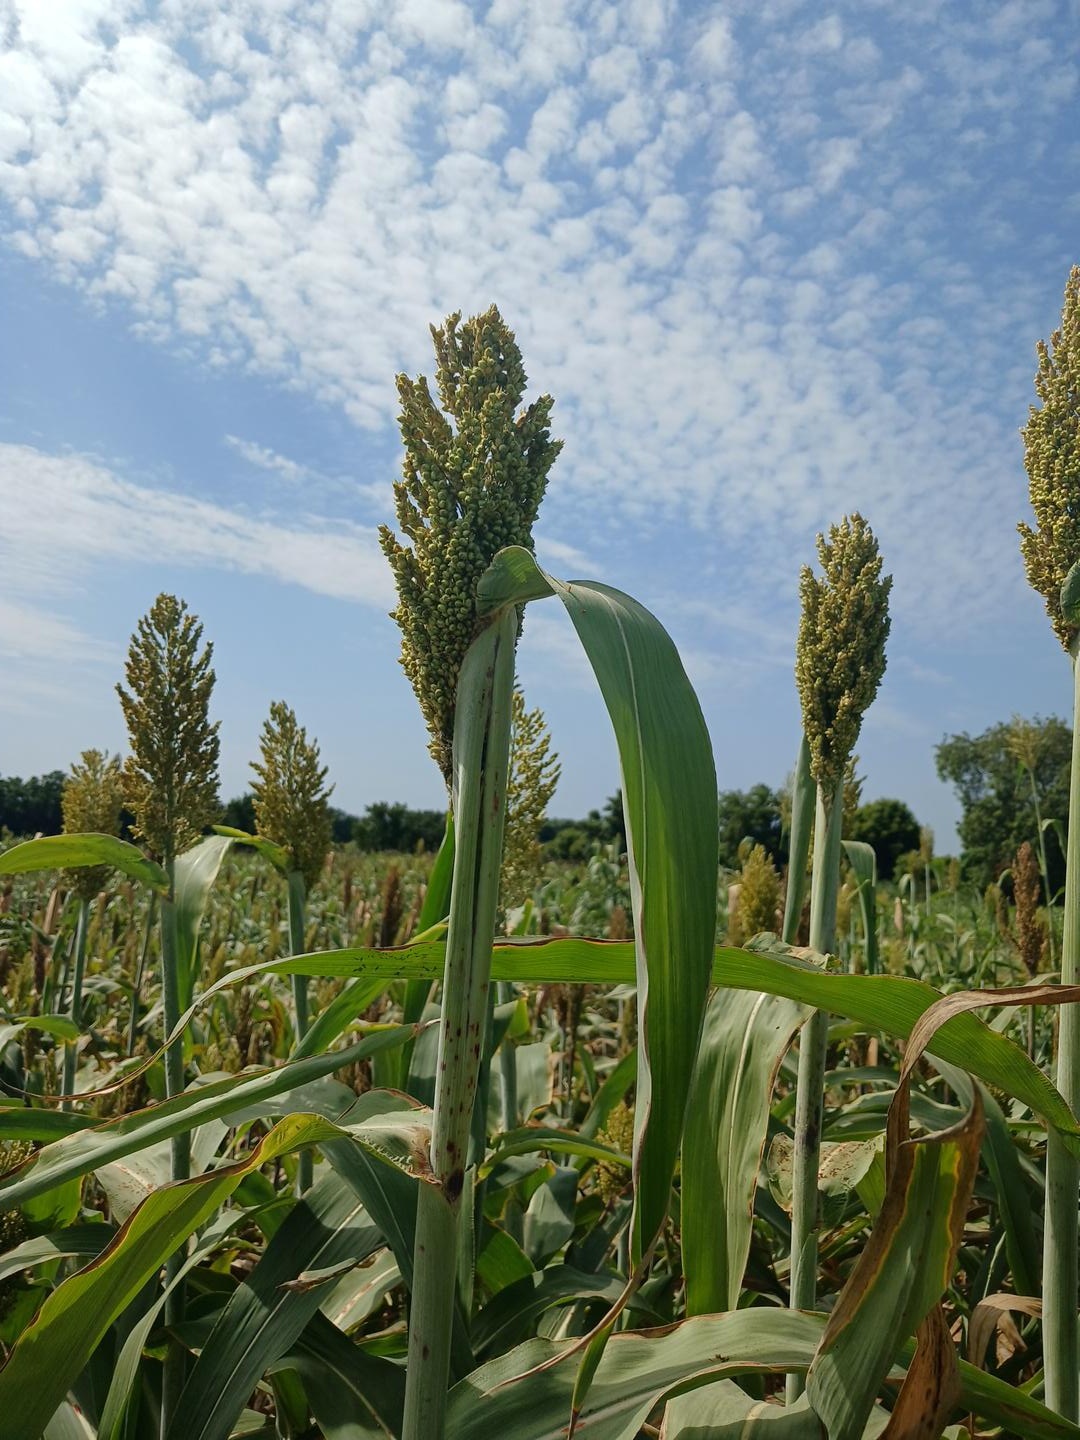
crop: sorghum
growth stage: filling grain
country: Senegal
